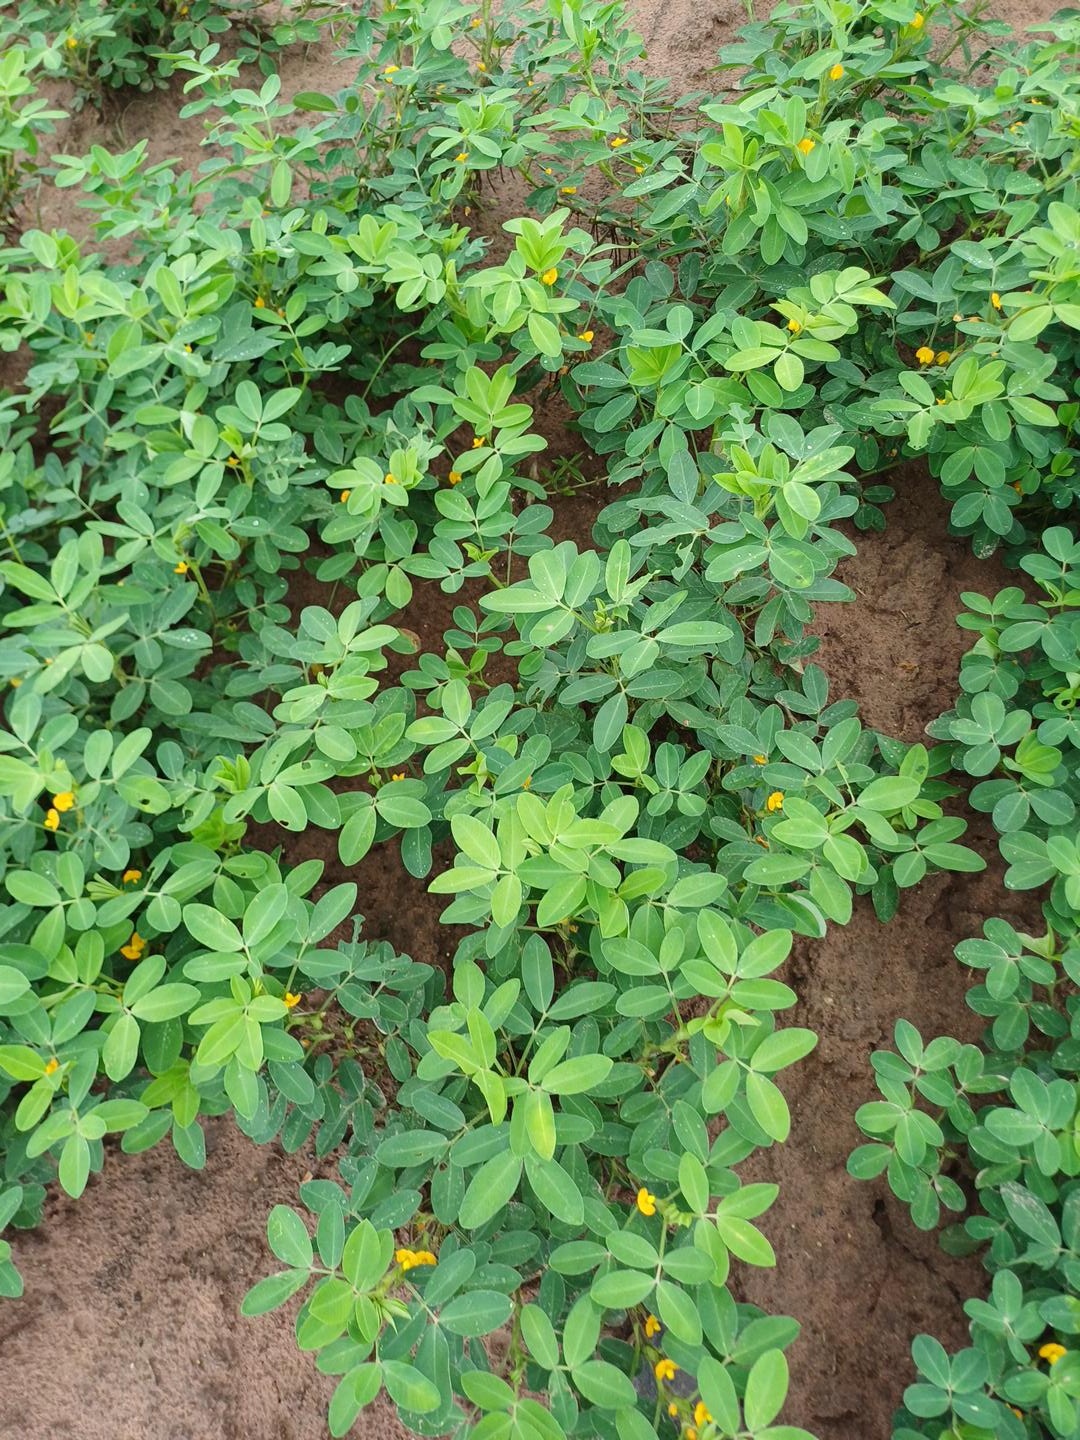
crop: groundnut
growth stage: flowering
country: Senegal
